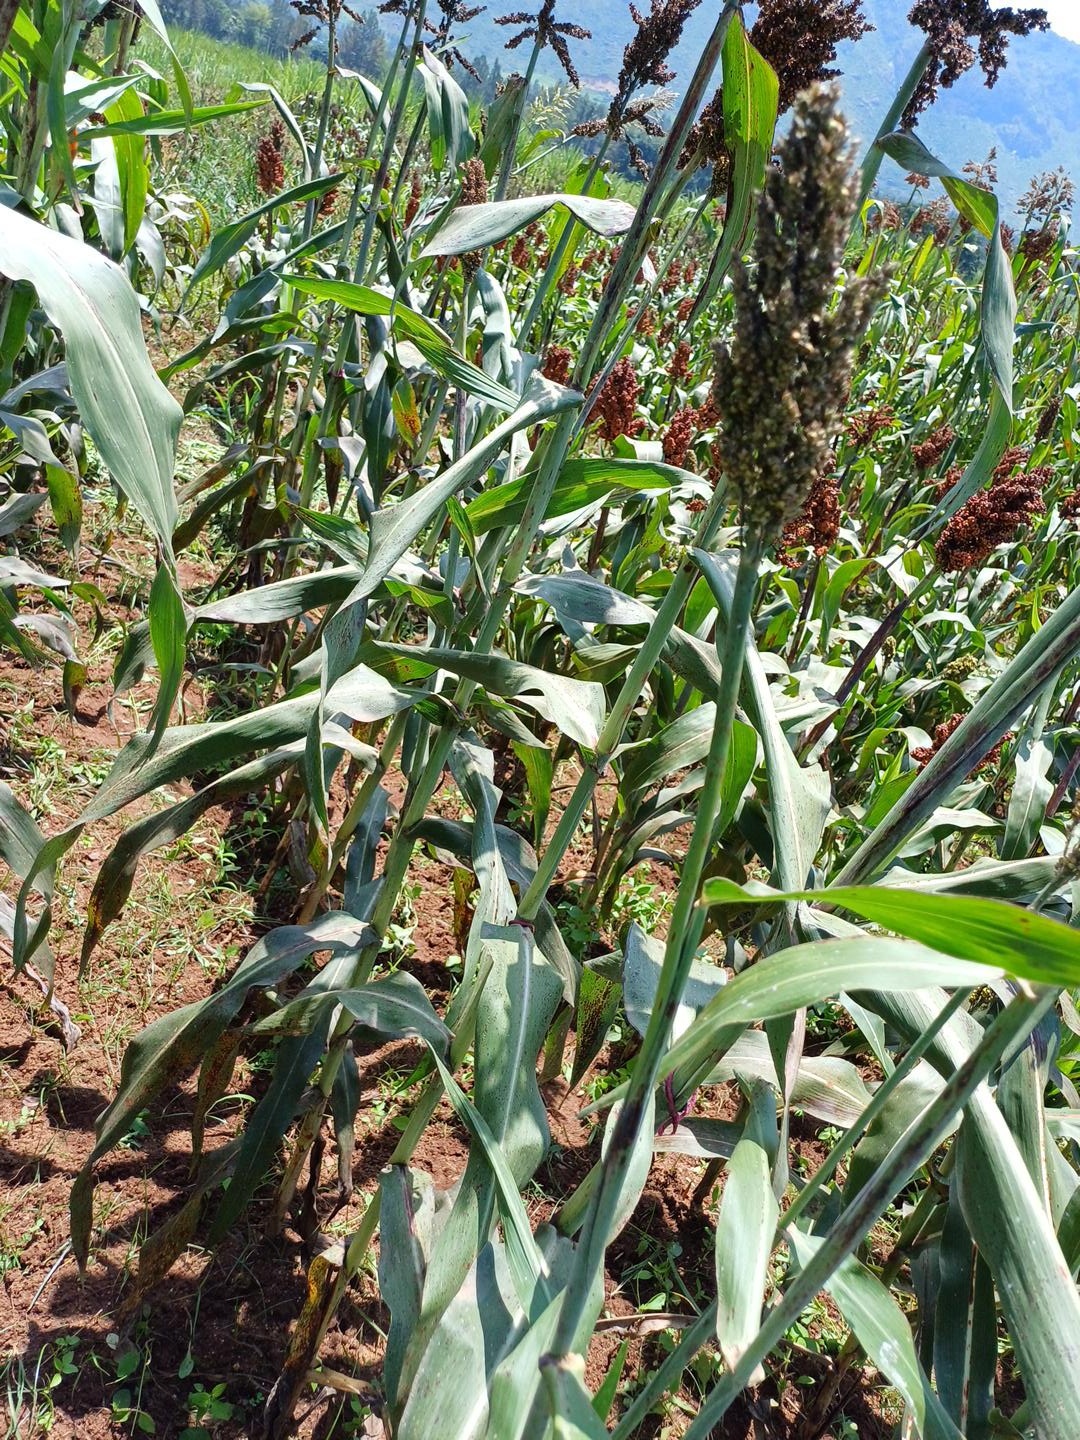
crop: sorghum
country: Kenya
